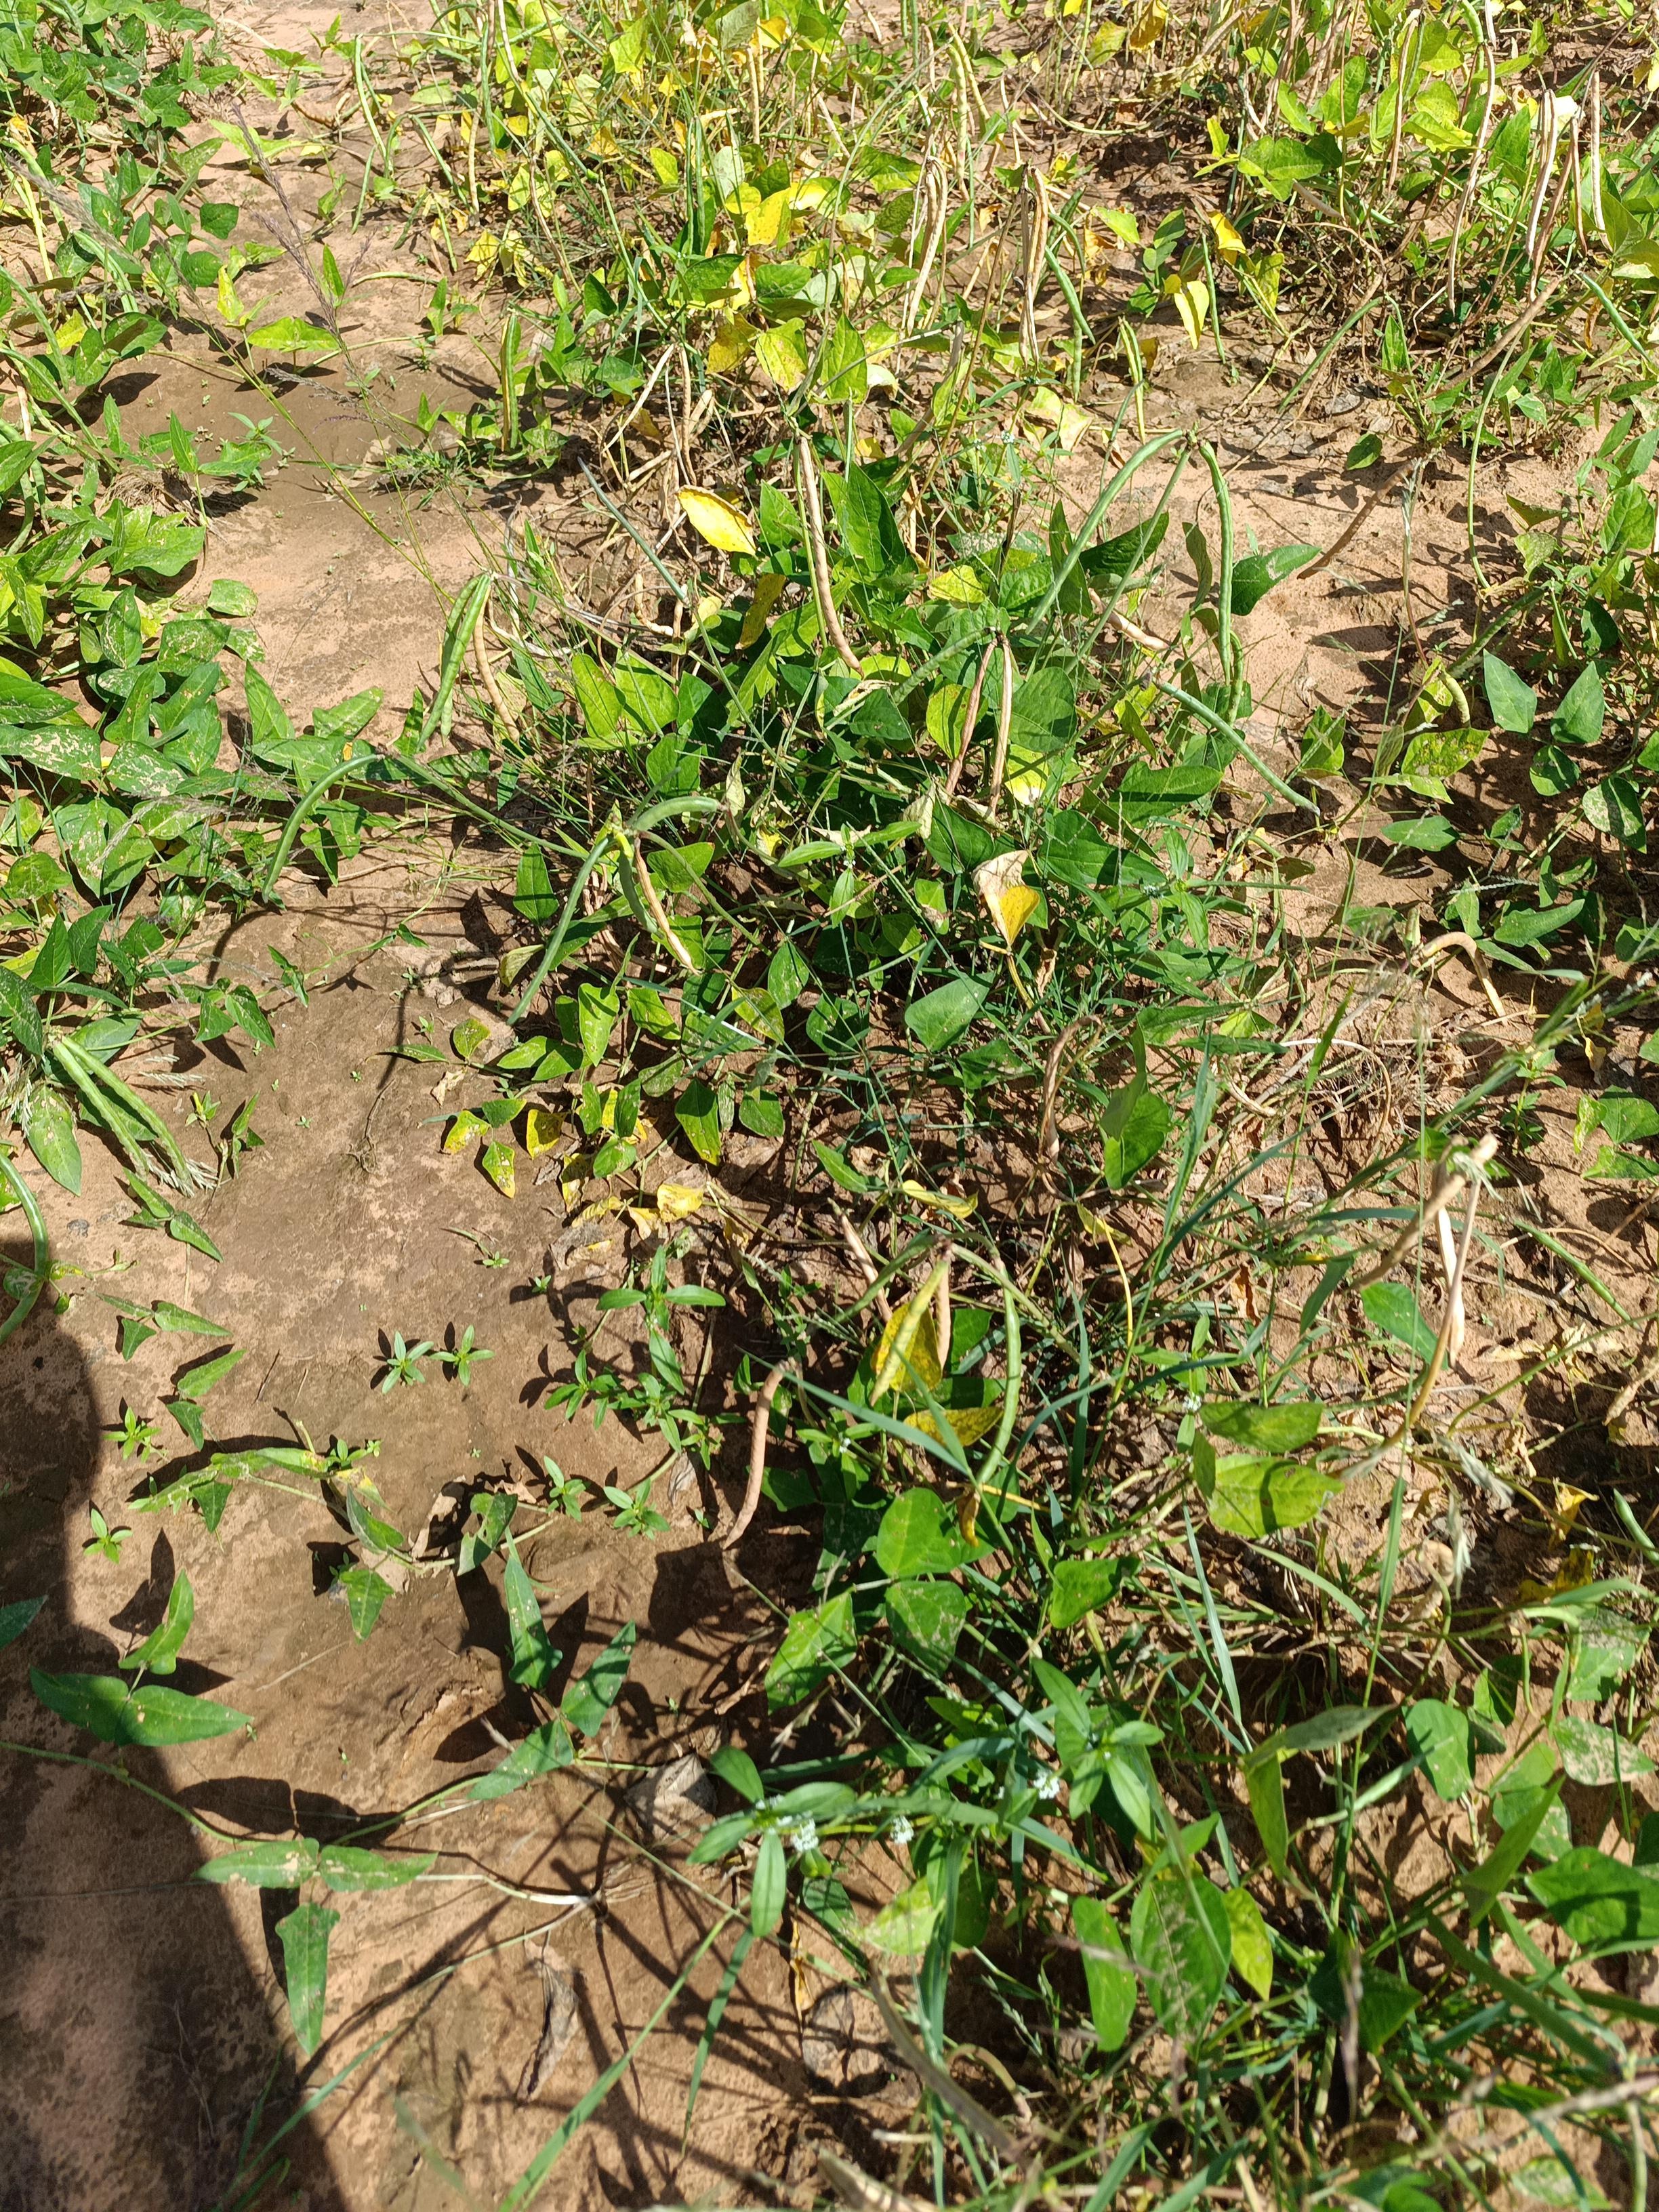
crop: cowpea
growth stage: maturity
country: Nigeria
